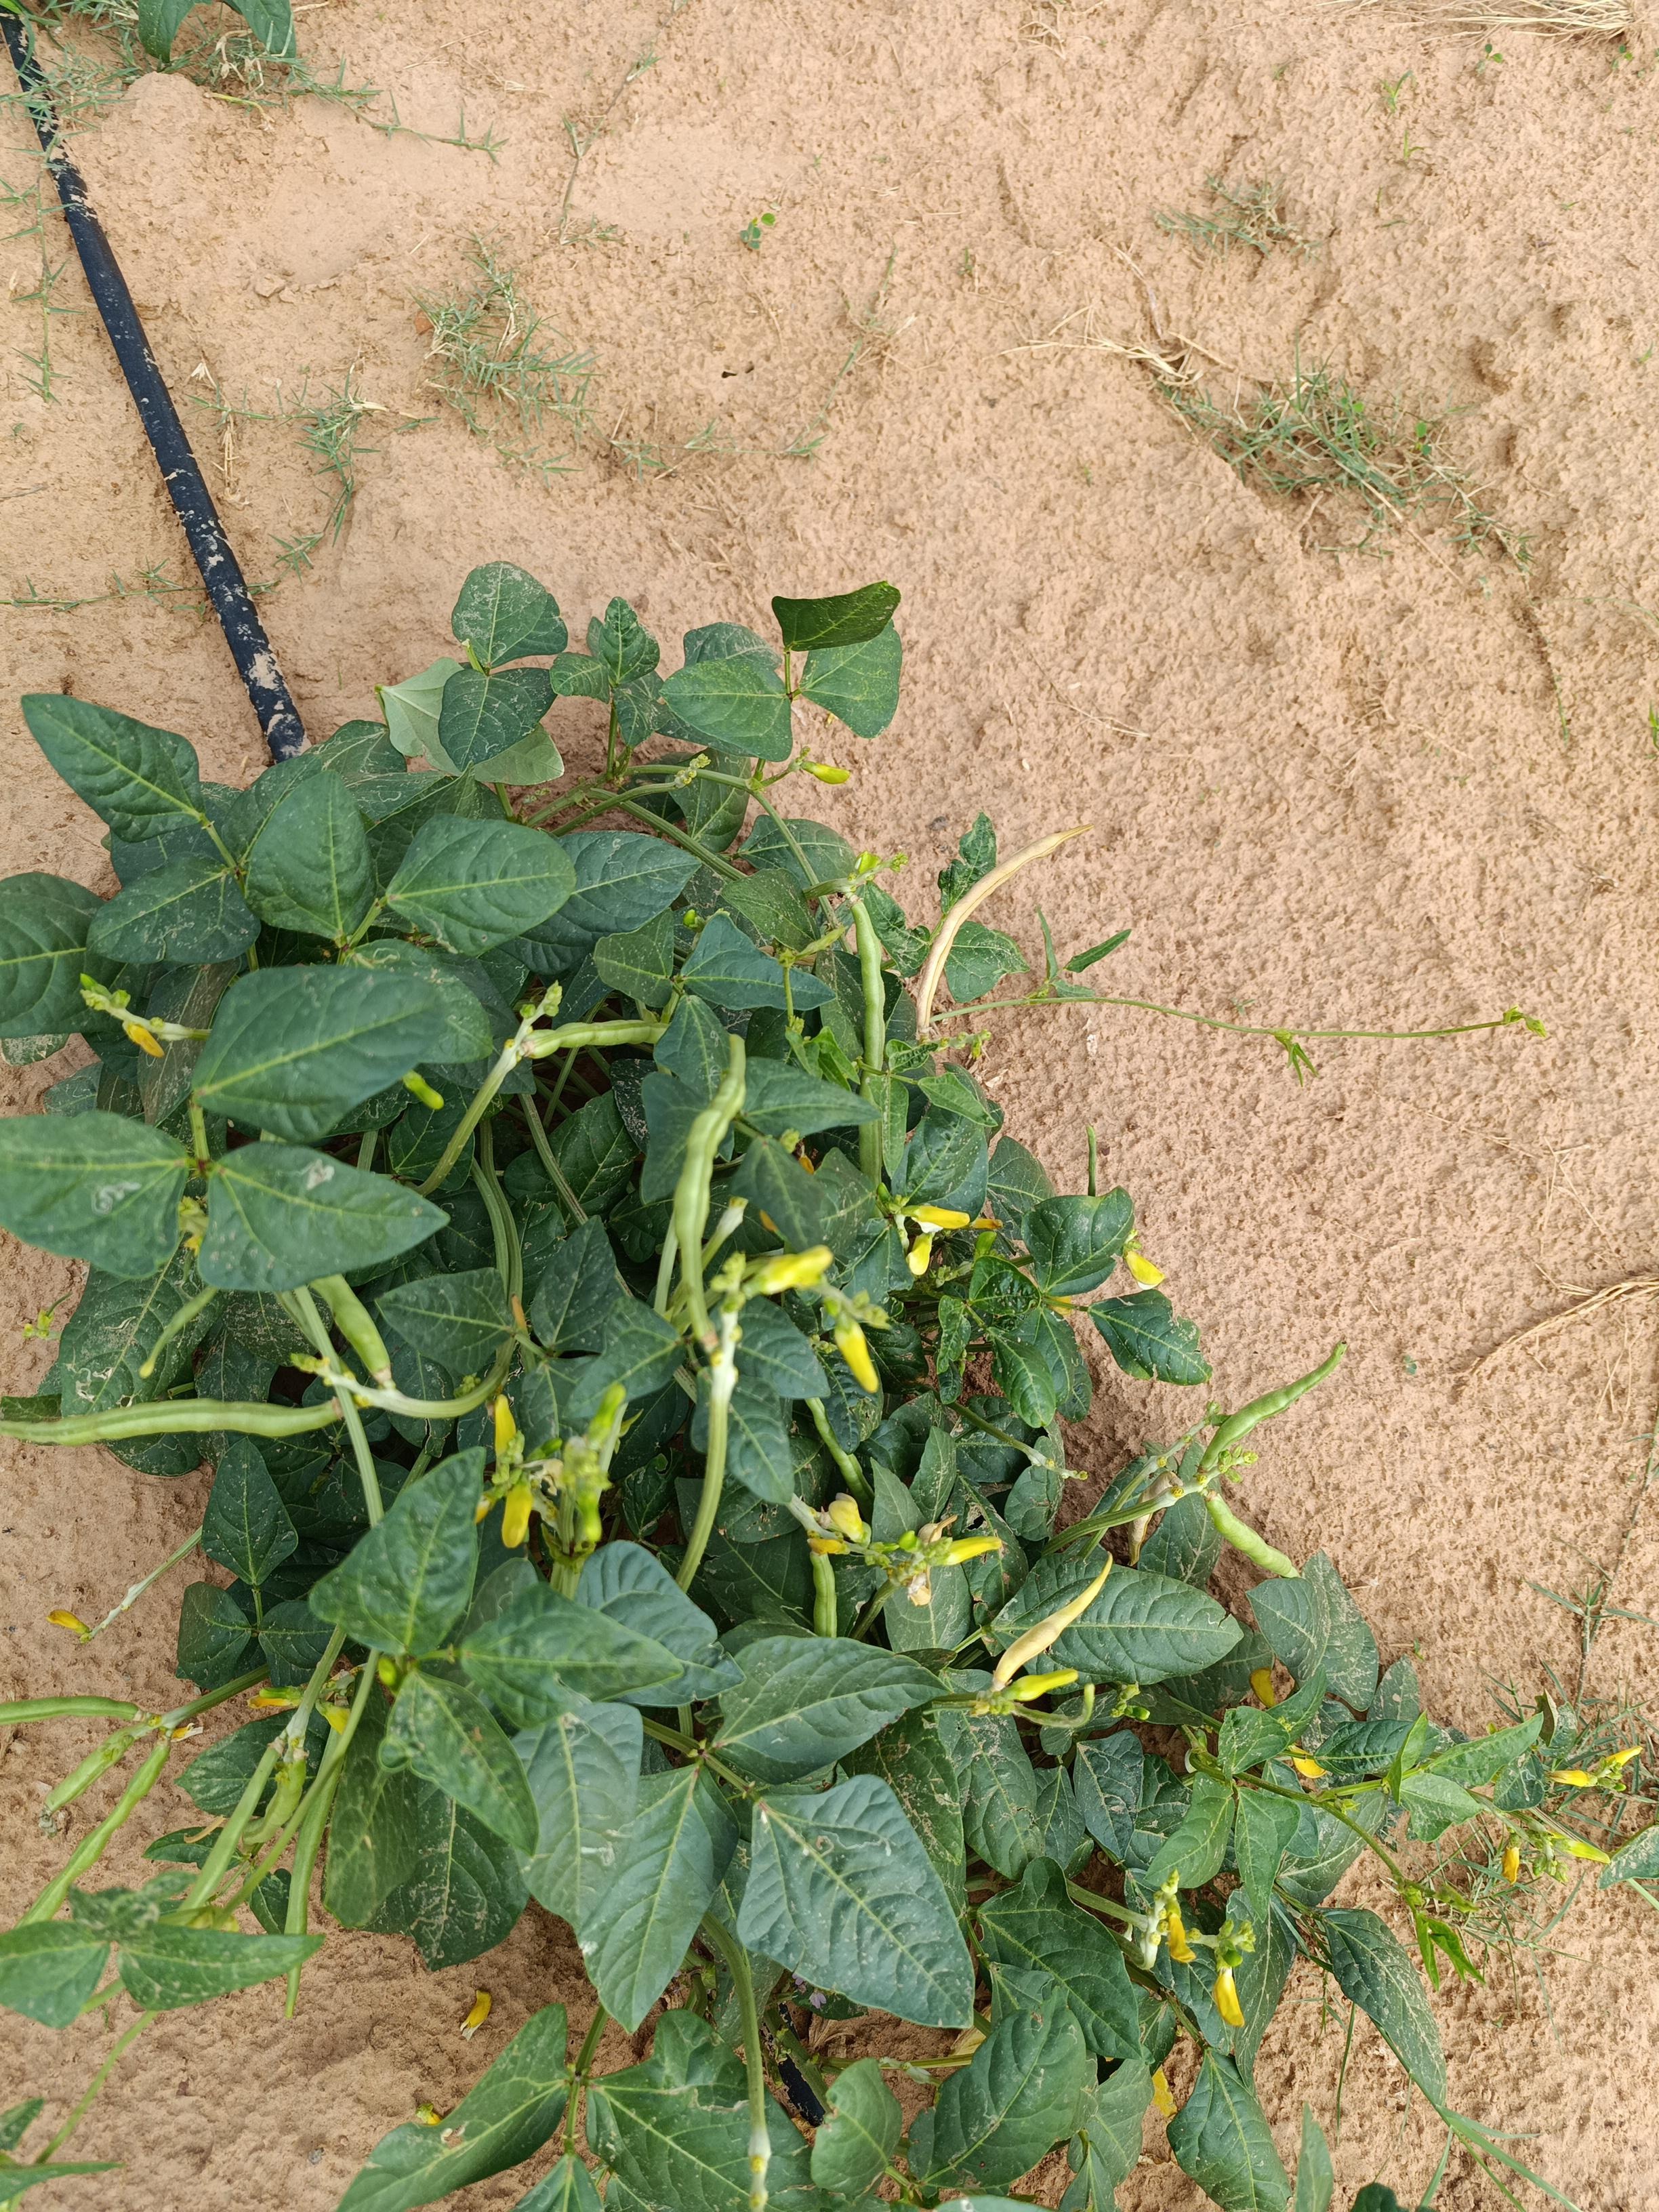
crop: cowpea
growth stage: development pod
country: Nigeria
